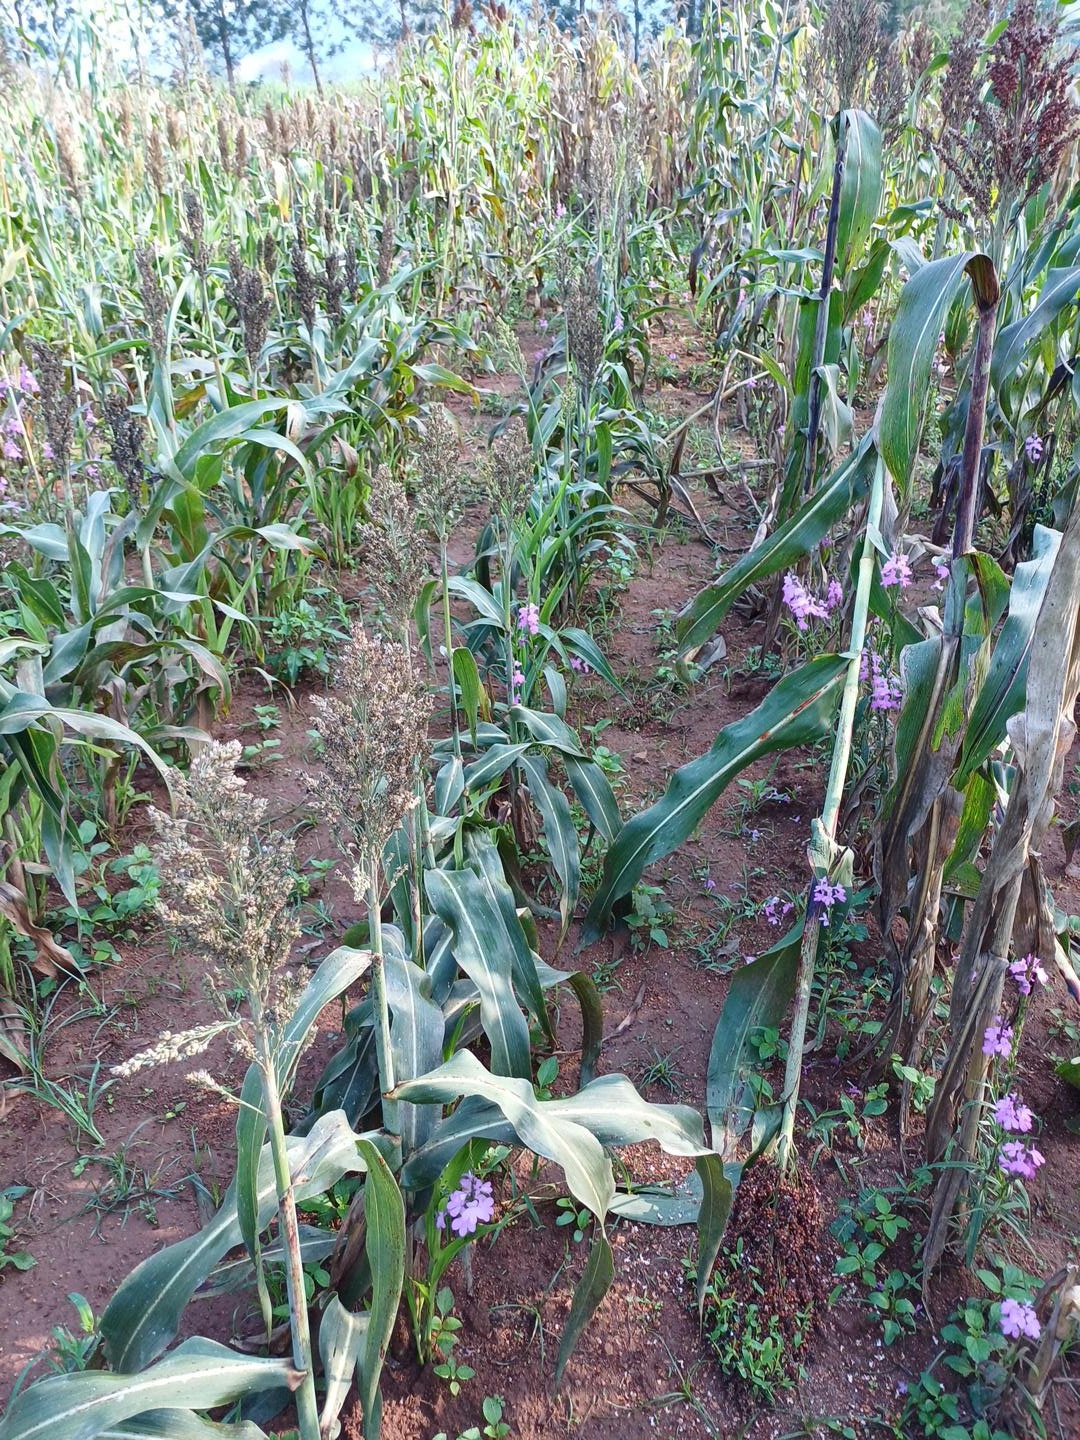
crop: sorghum
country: Kenya
